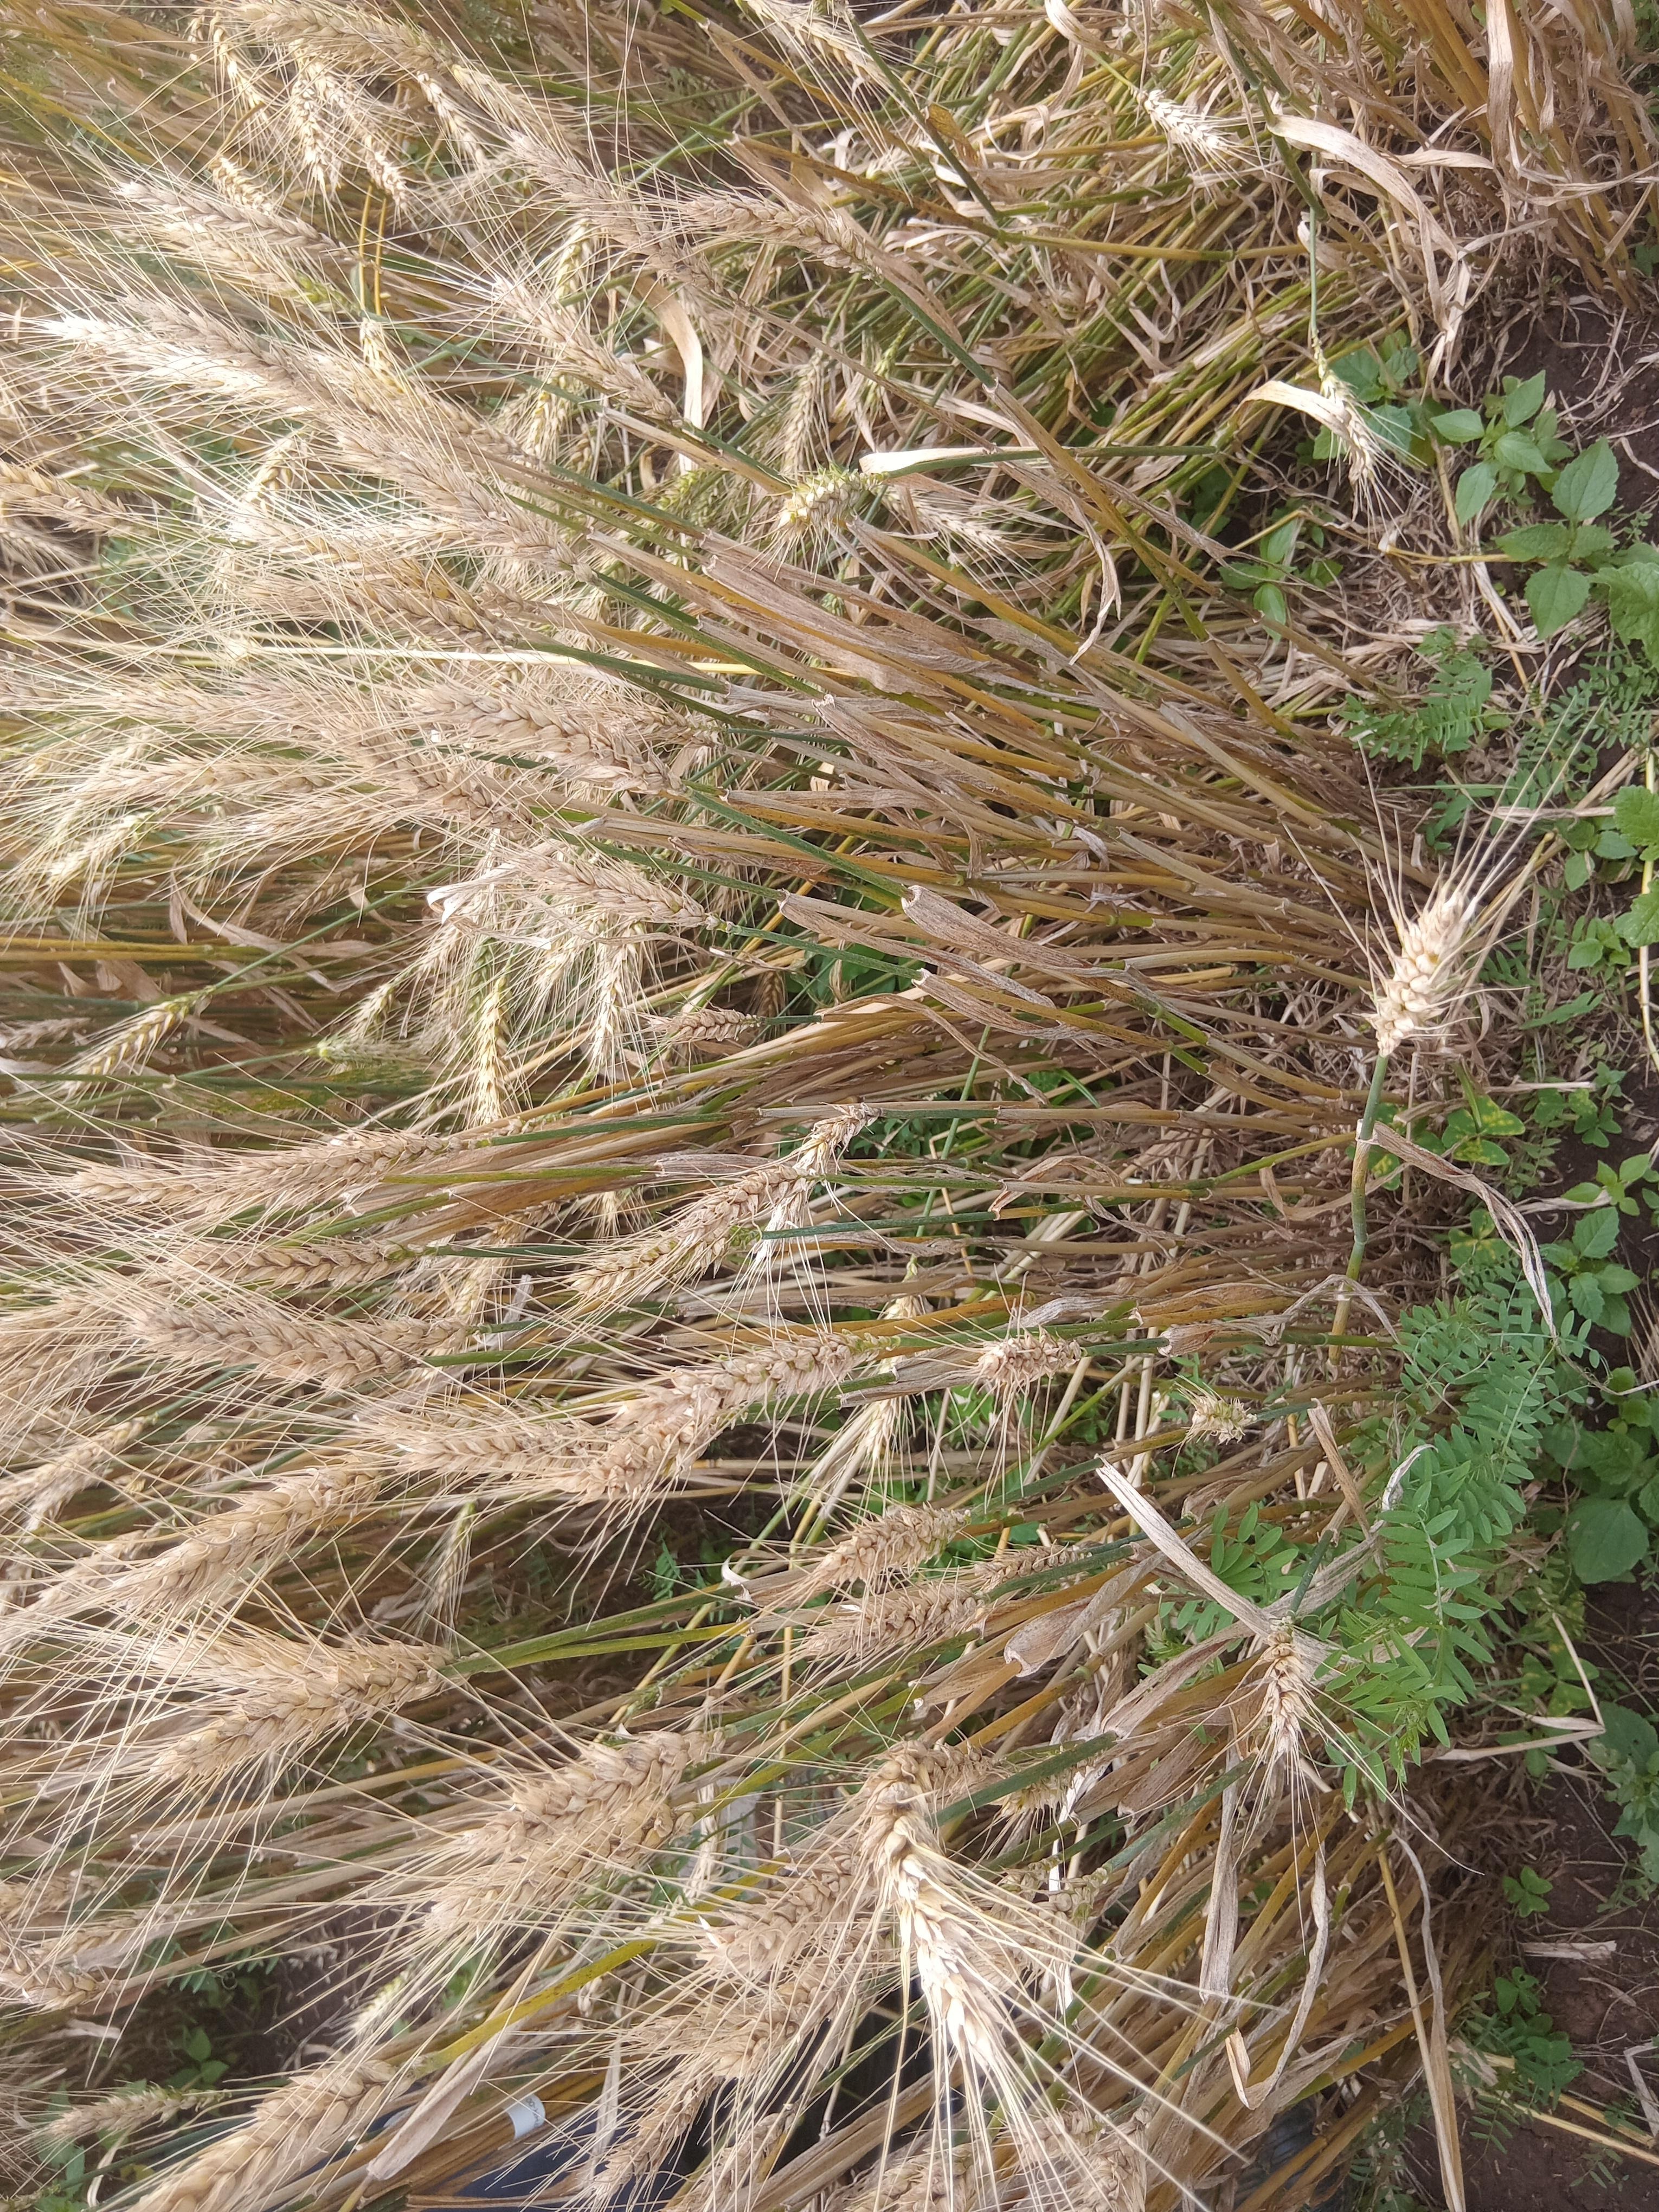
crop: wheat
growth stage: maturity
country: Kenya
